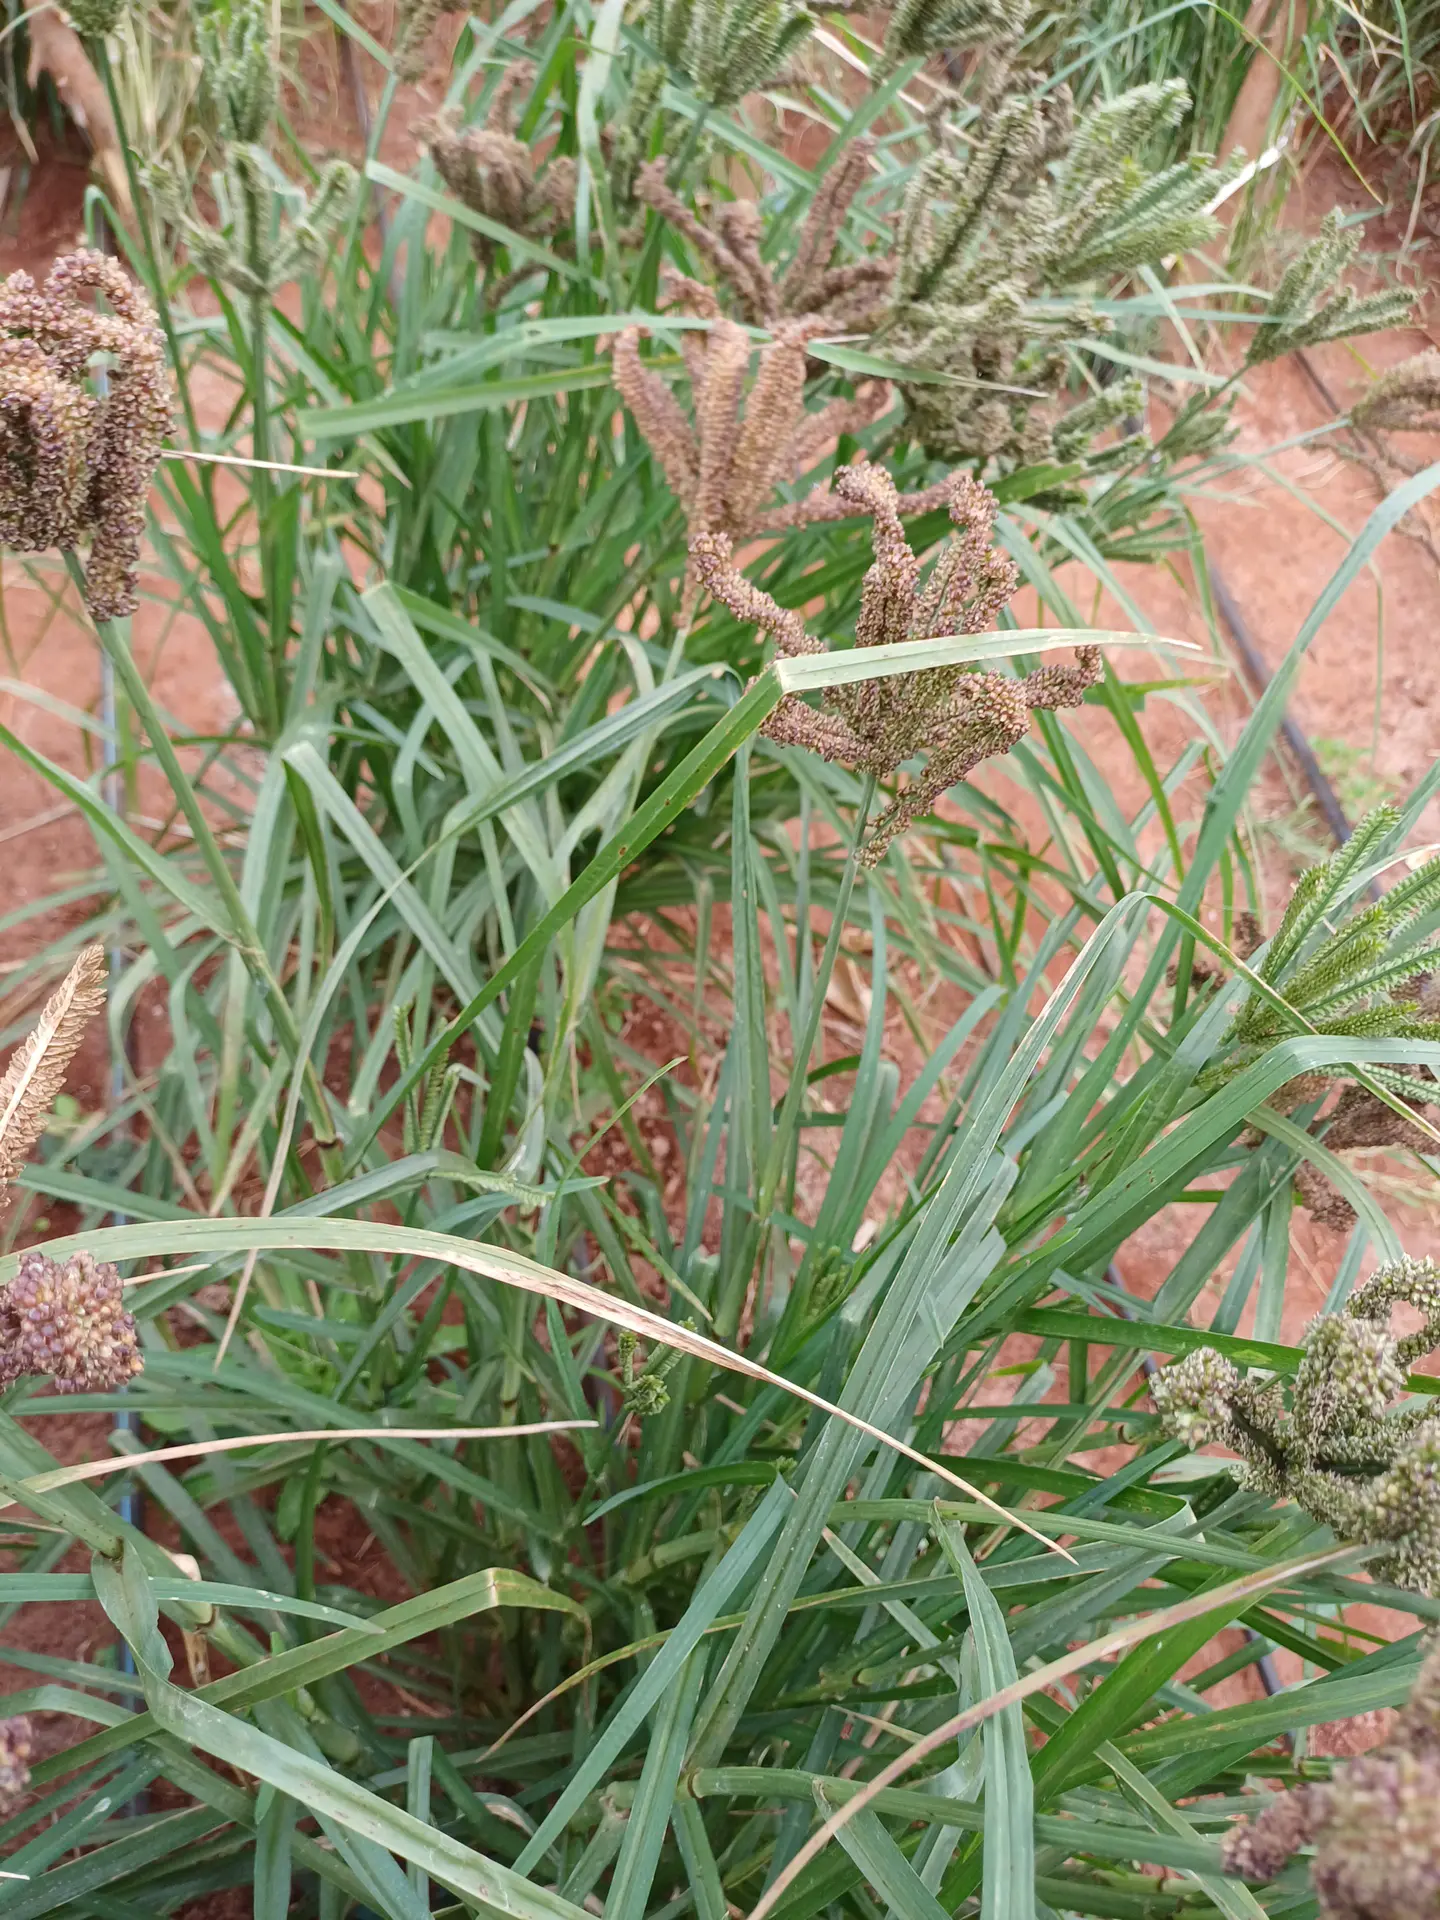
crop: finger millet
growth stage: filling grain
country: Kenya
